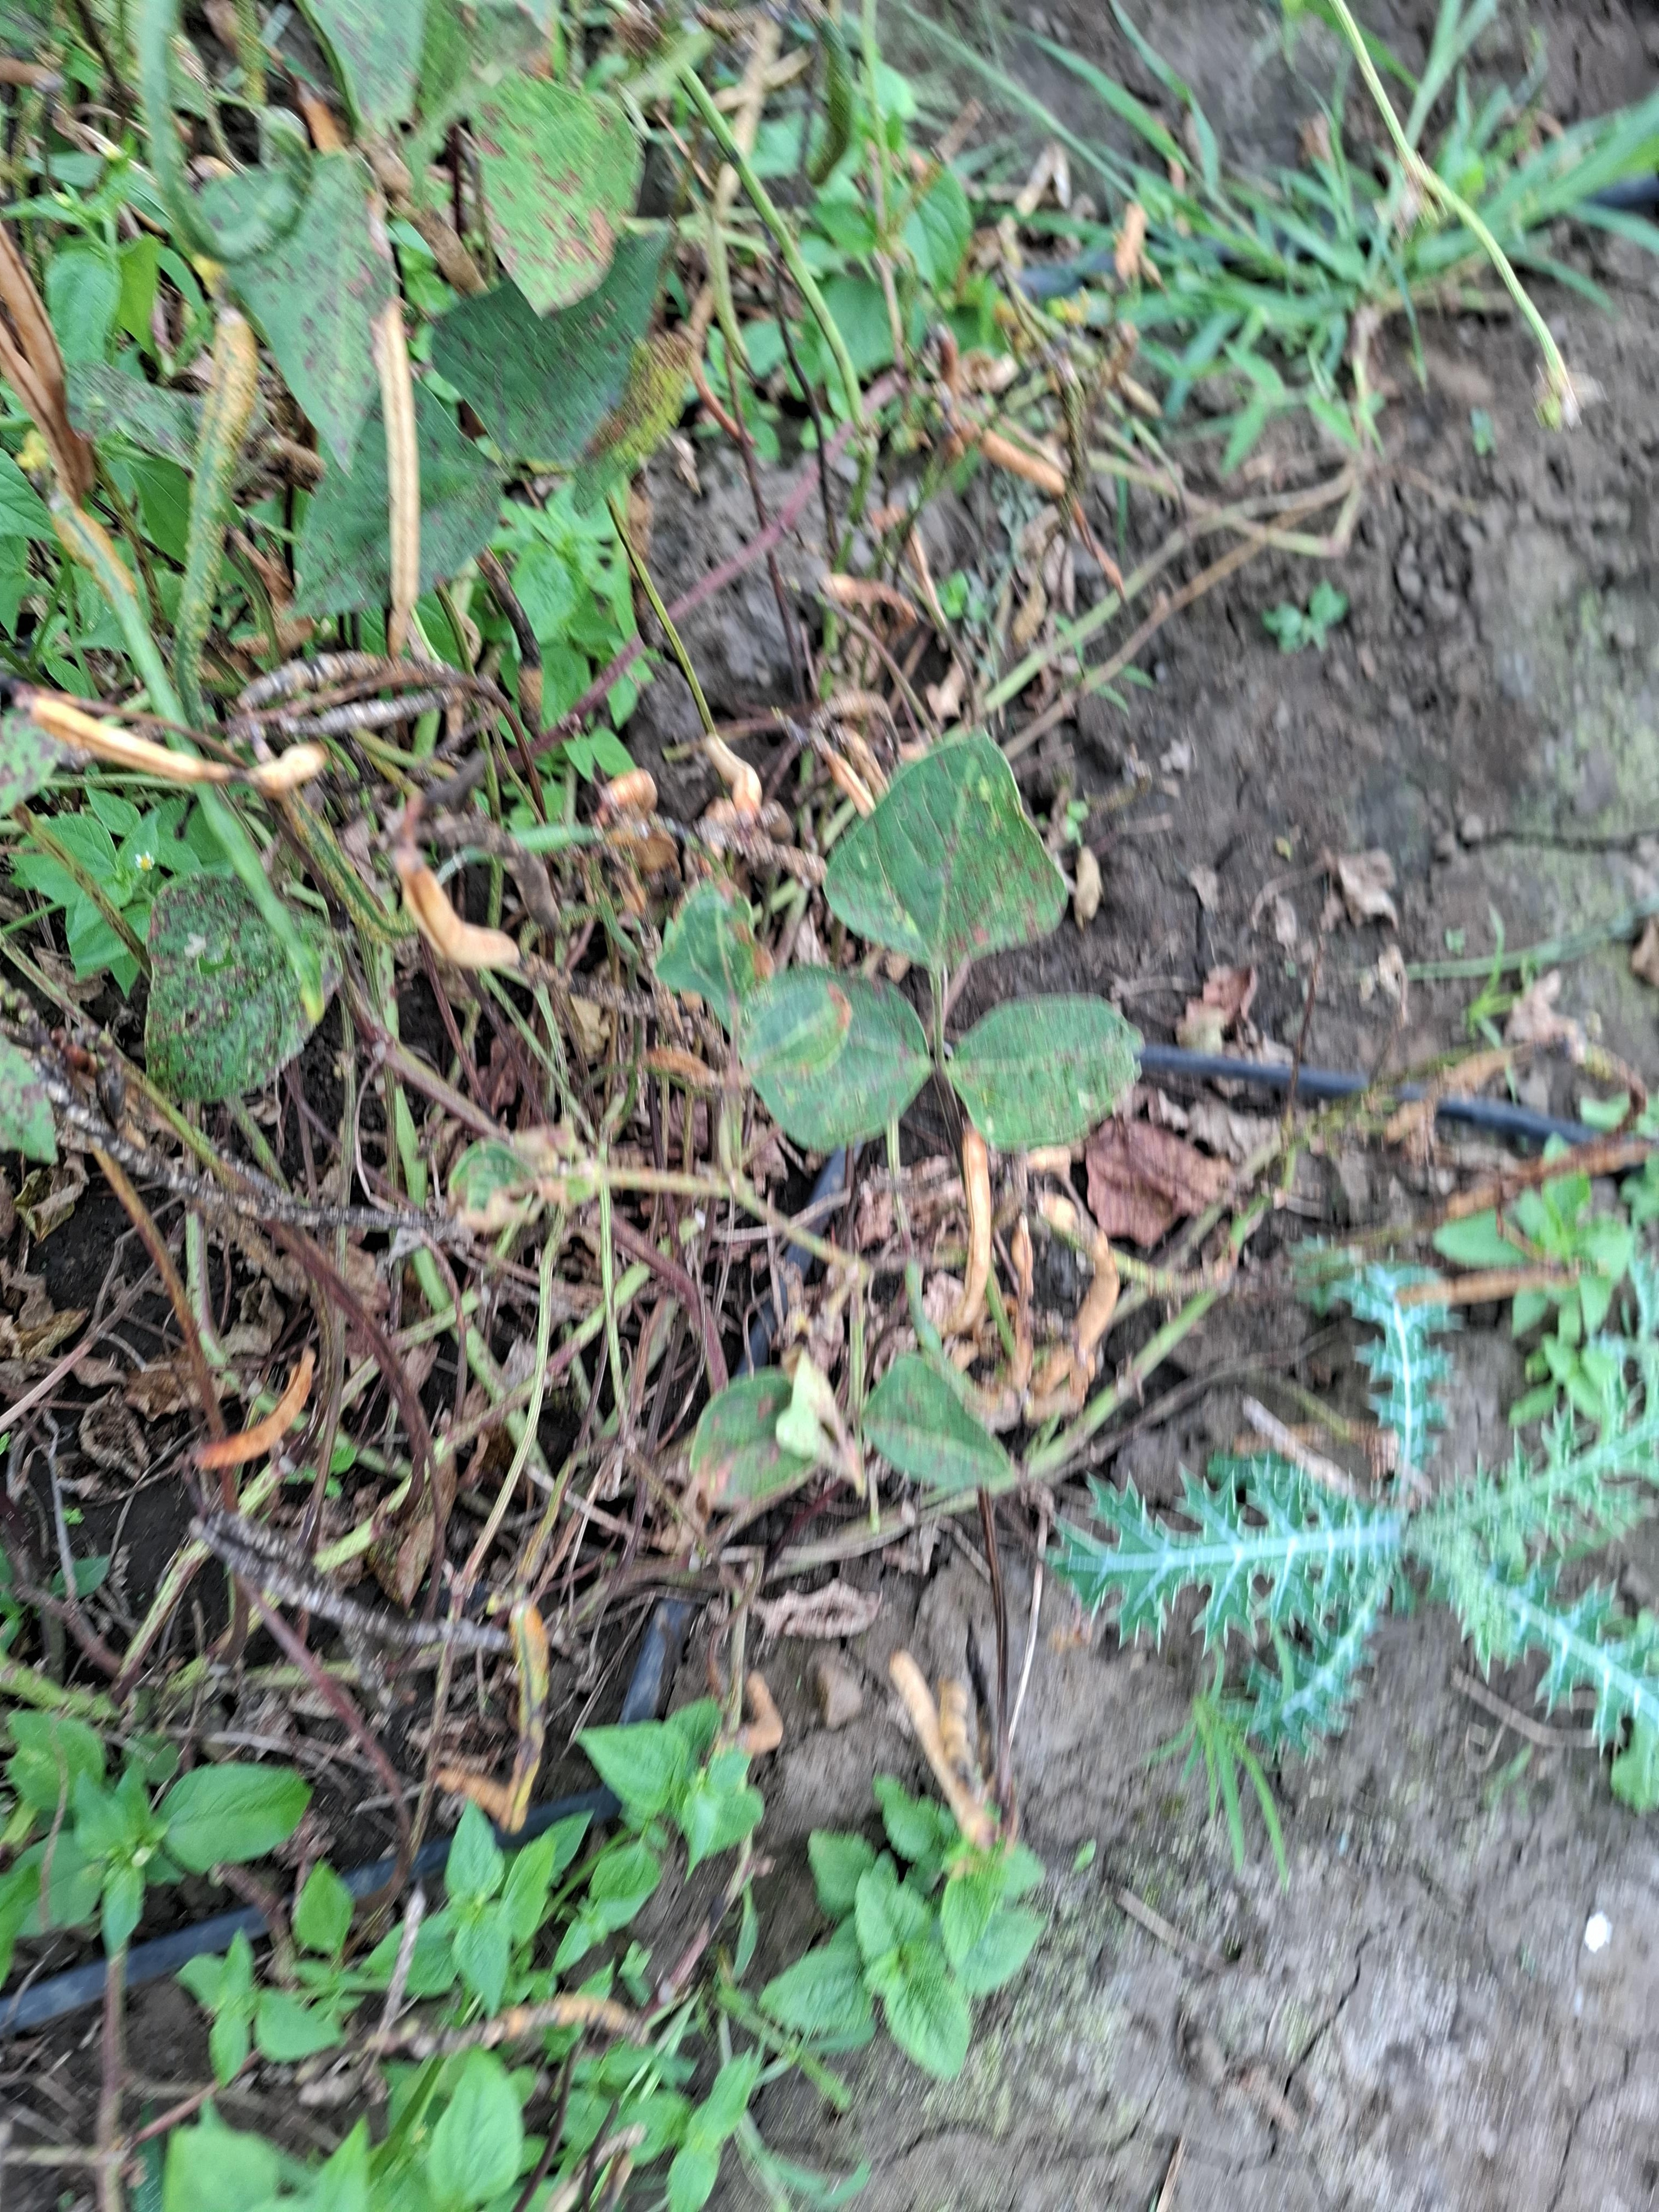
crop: cowpea
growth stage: development pod
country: Tanzania
